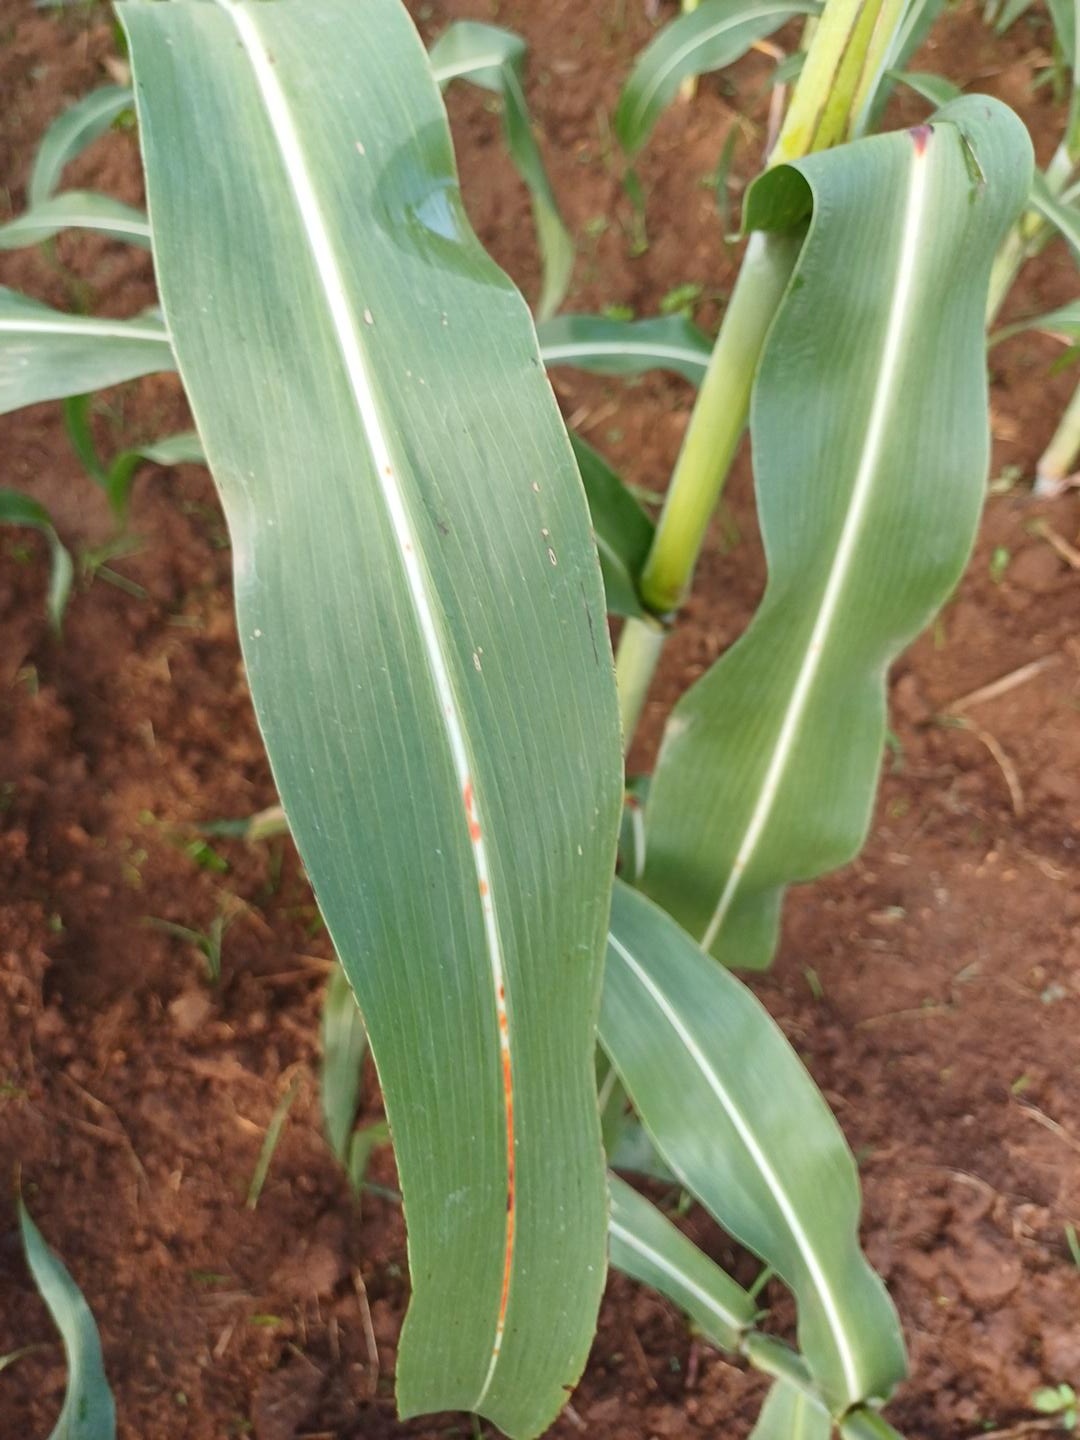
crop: sorghum
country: Kenya
